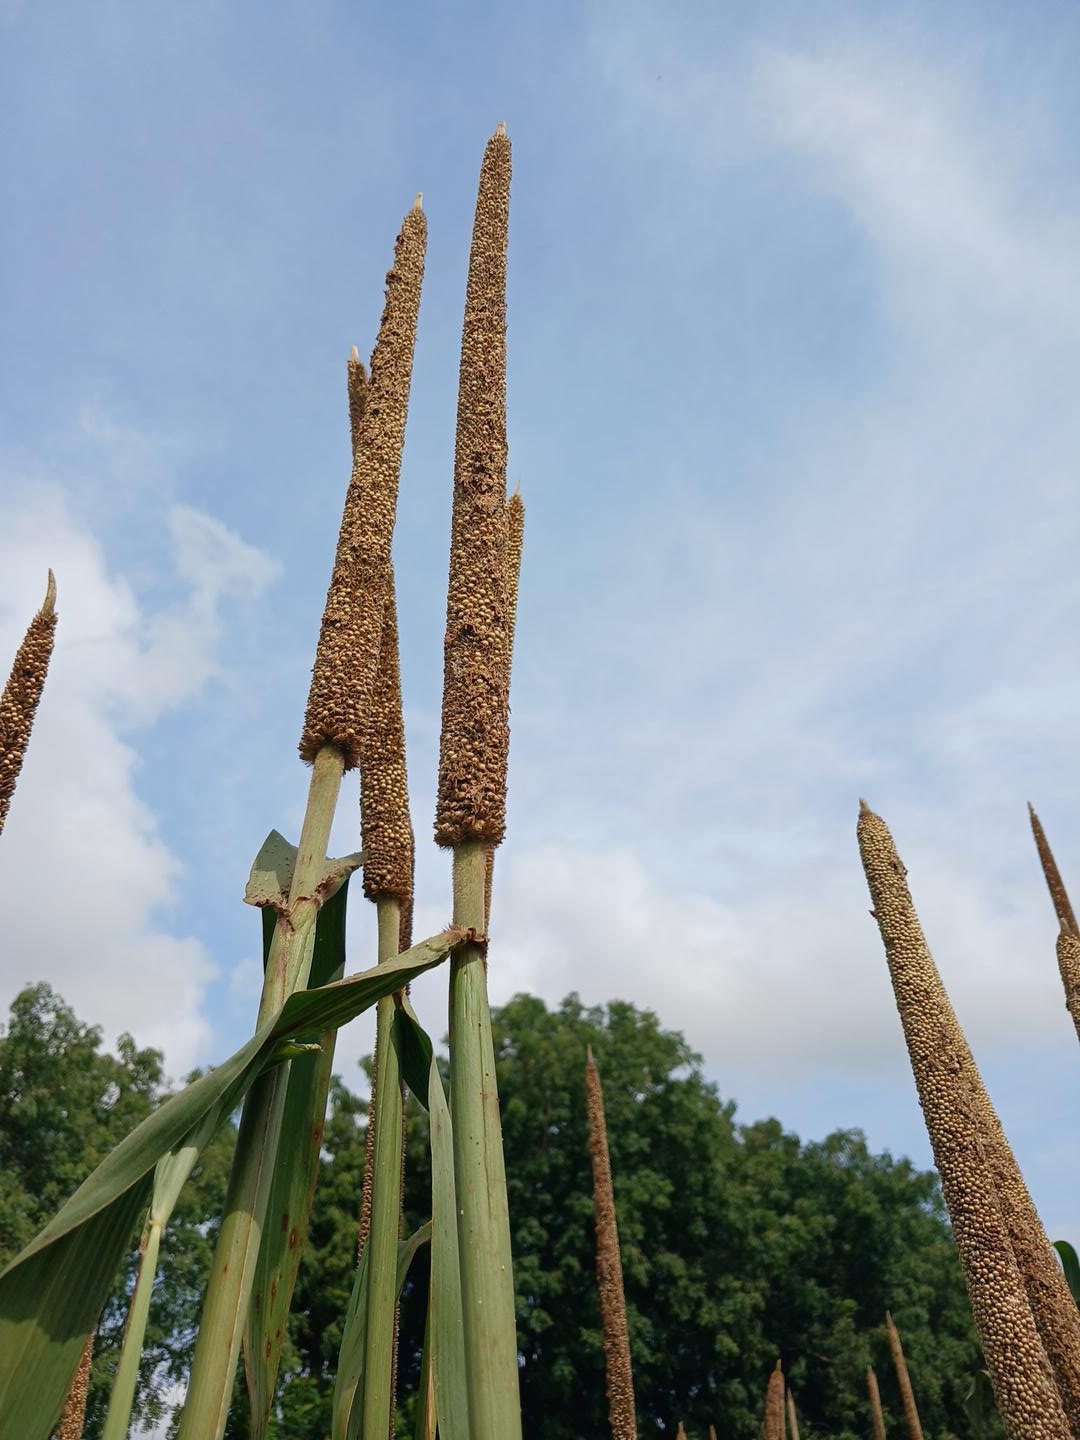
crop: pearl millet
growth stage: maturity
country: Senegal
